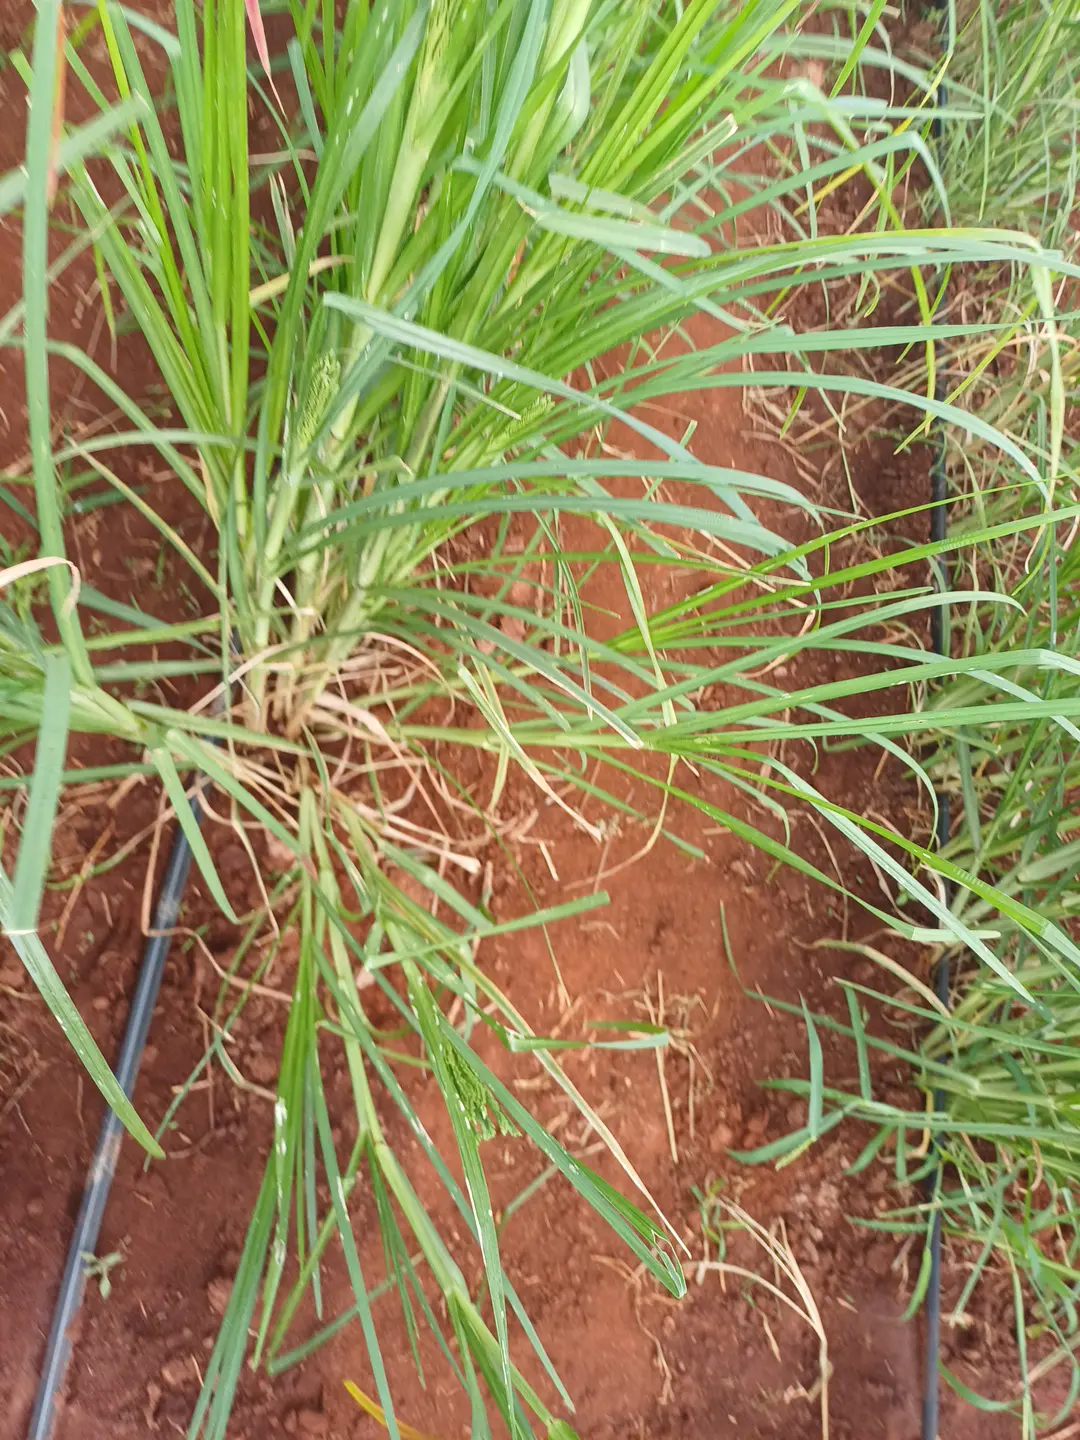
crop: finger millet
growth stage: vegetative
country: Kenya
